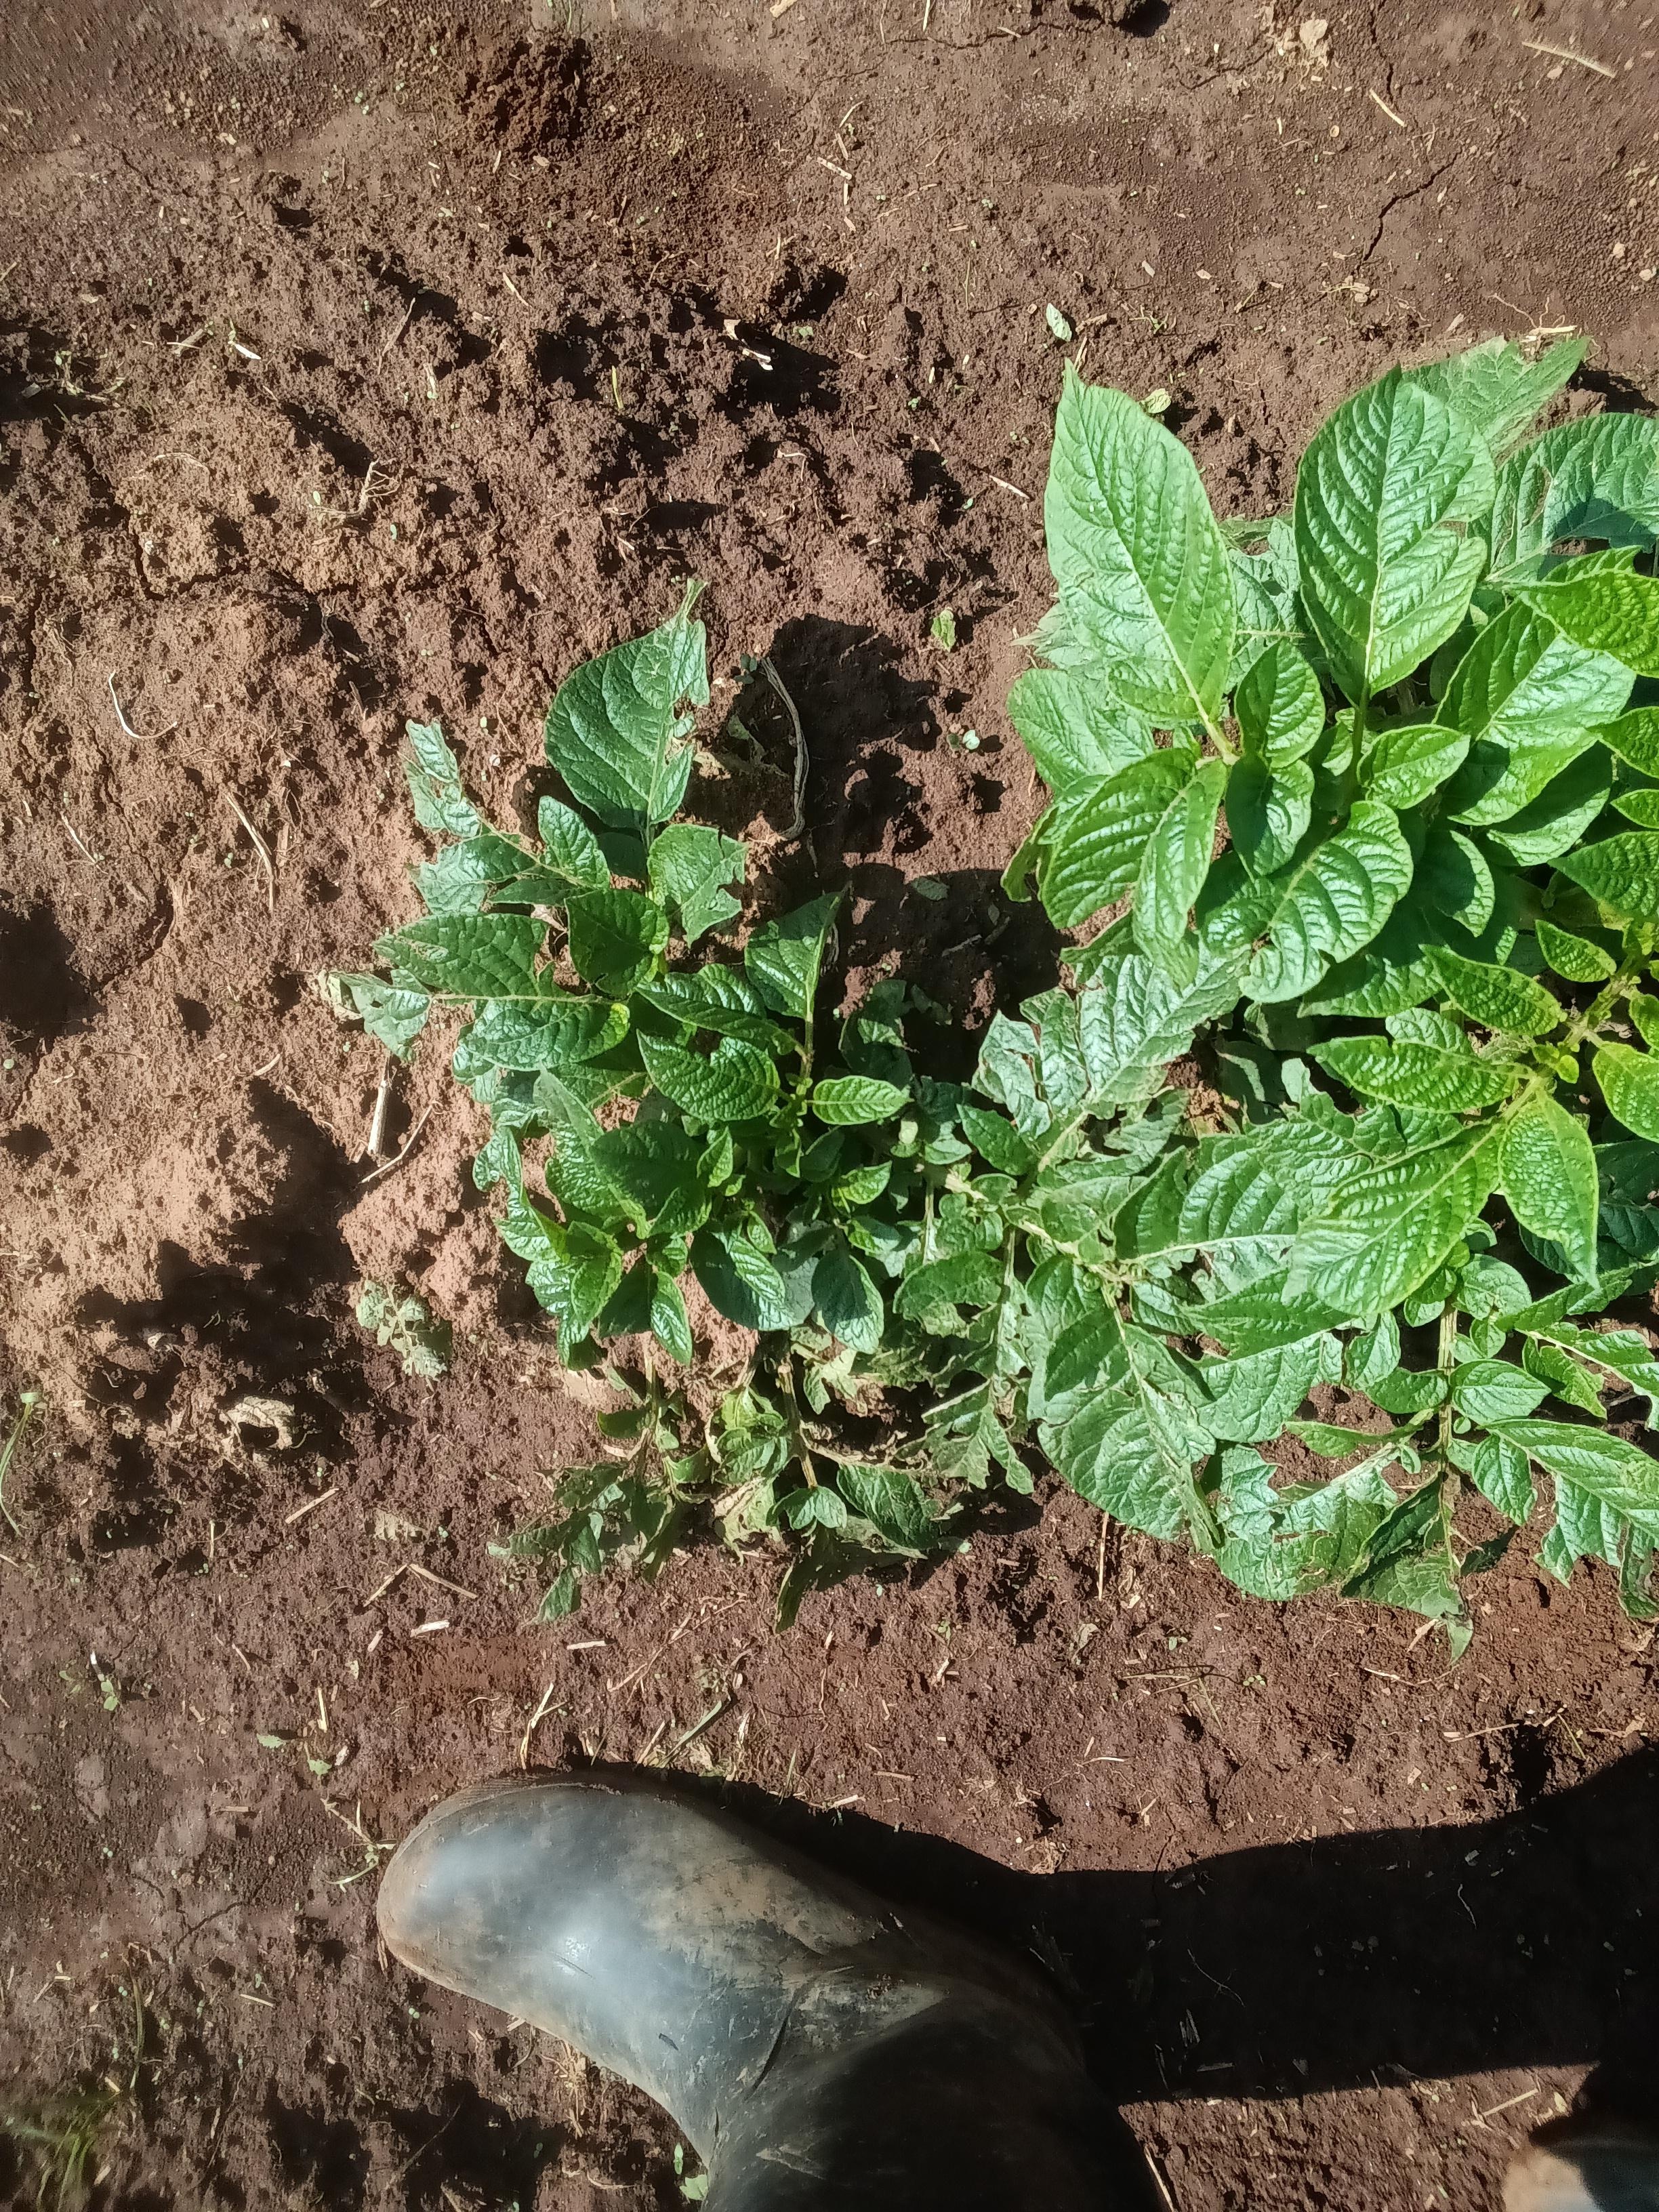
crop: potato
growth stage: vegetative
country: Kenya
